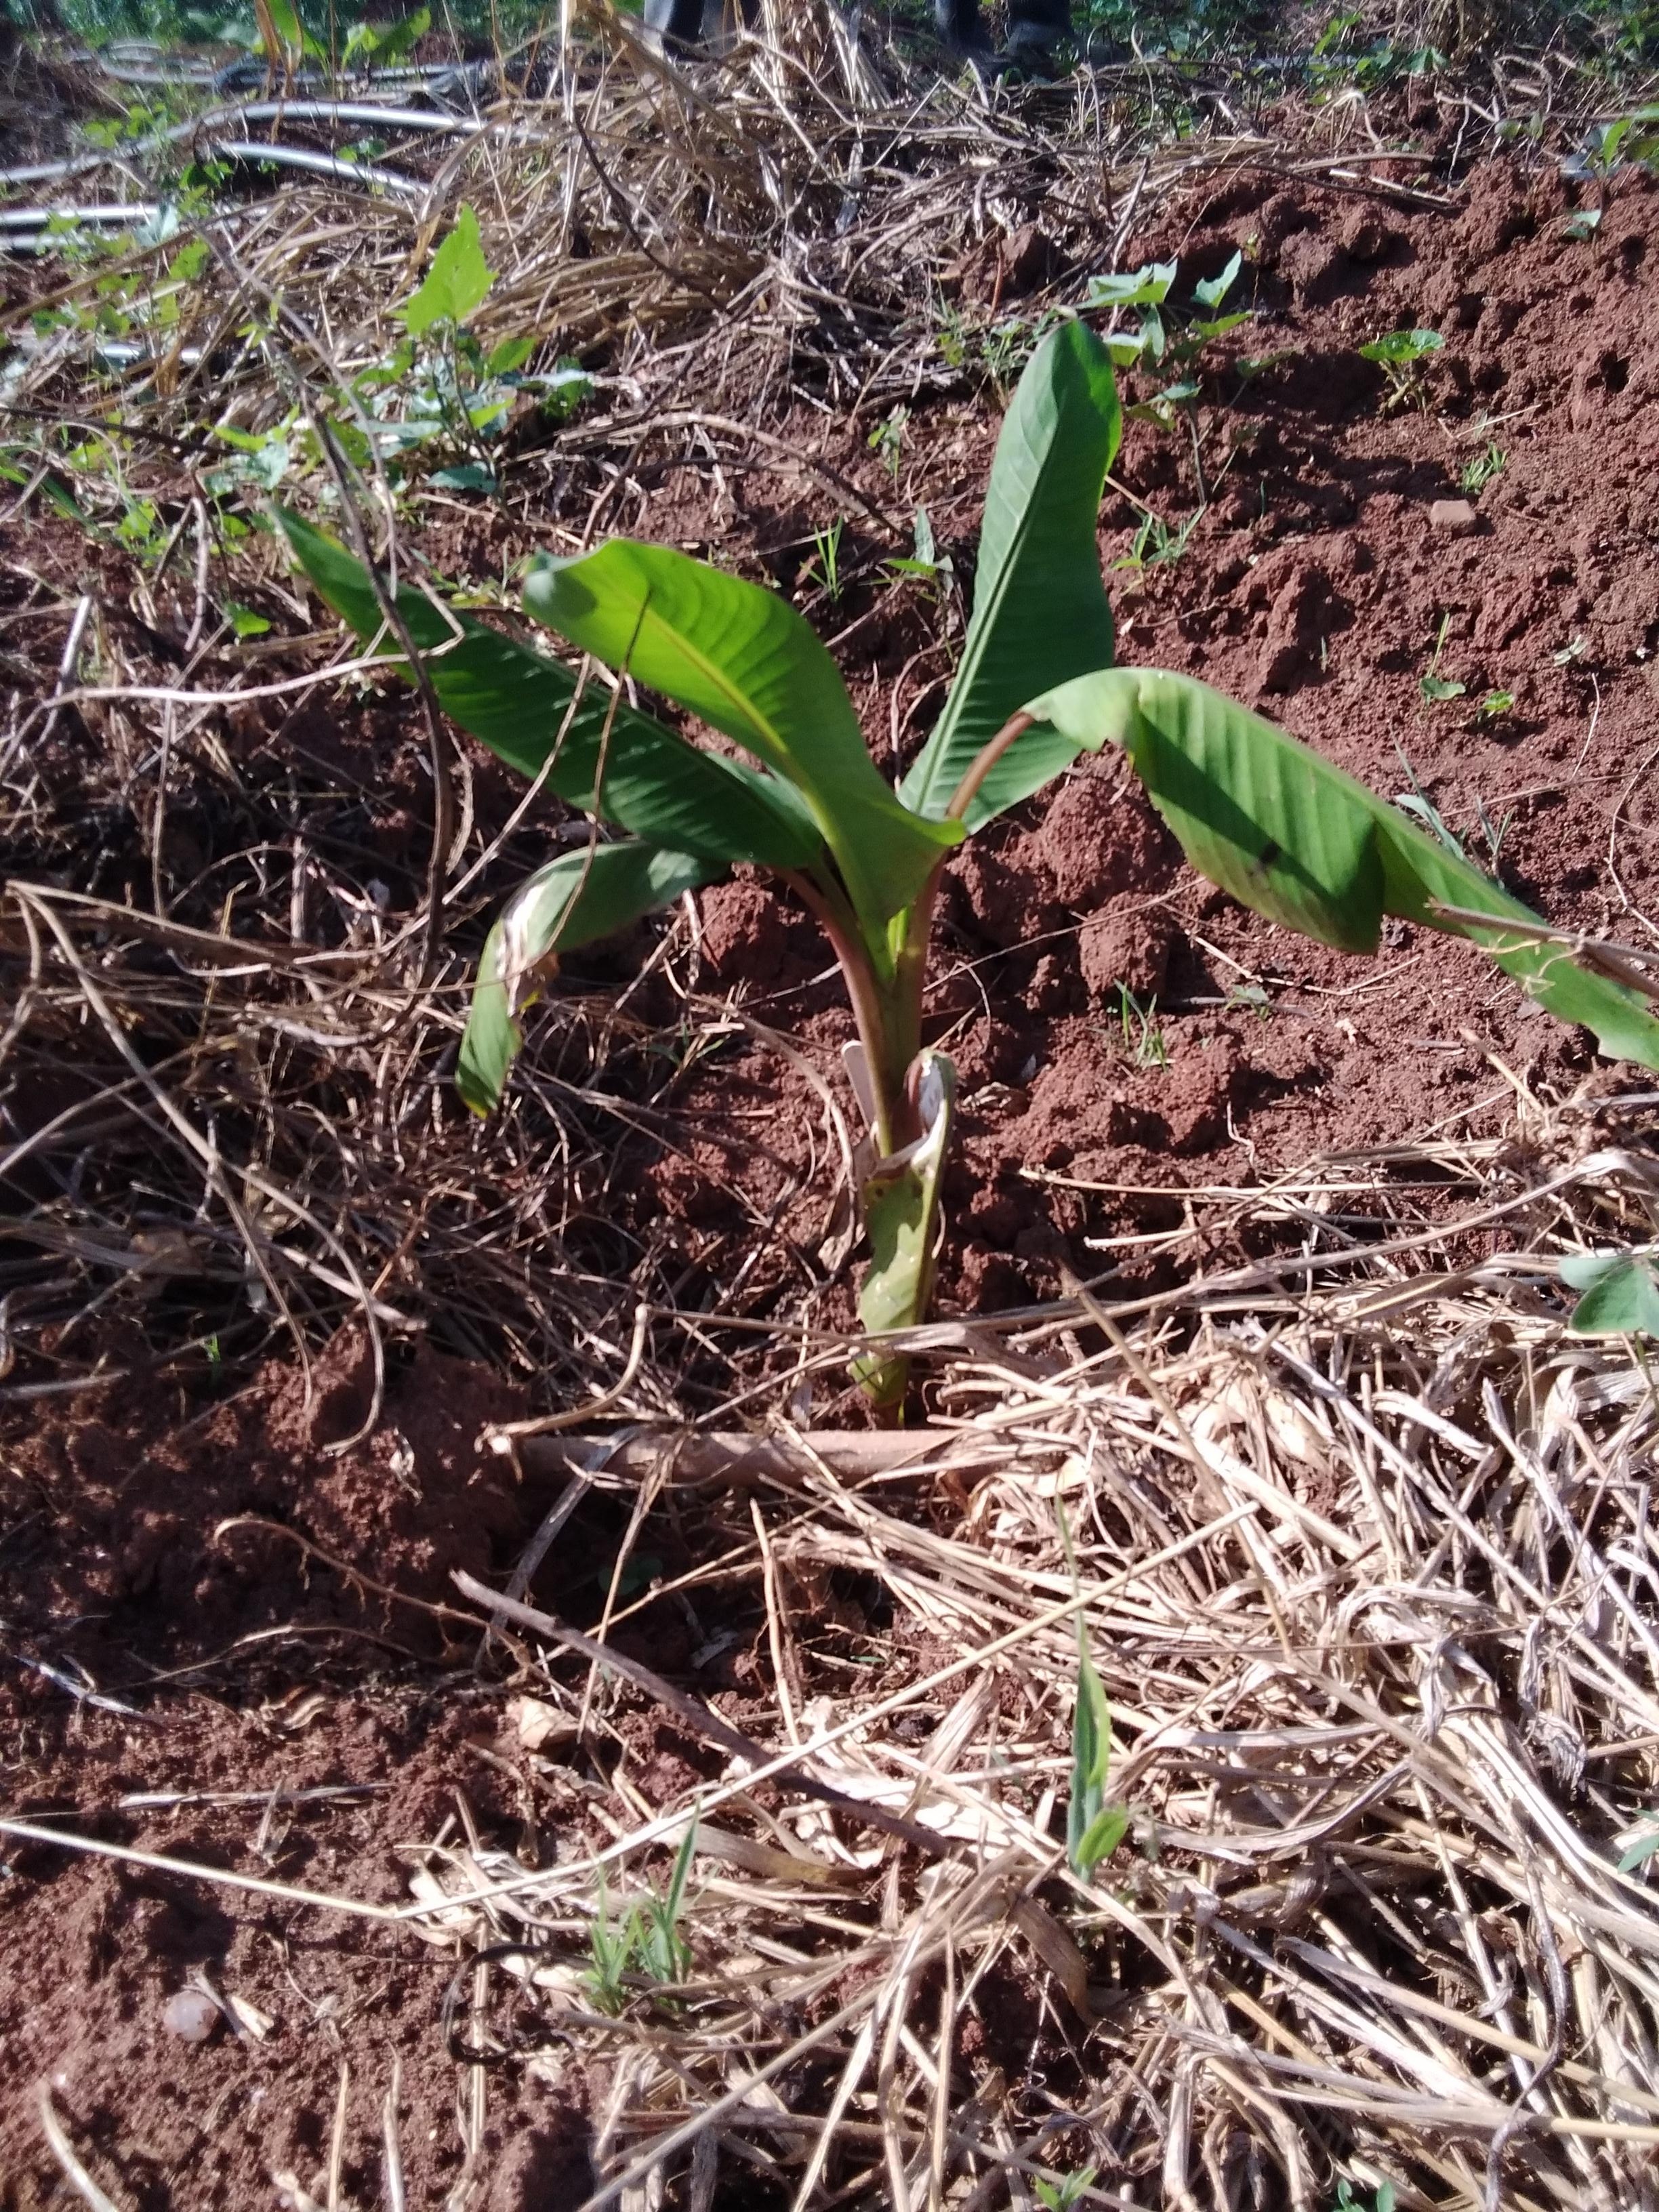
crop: banana
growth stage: vegetative
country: Tanzania
